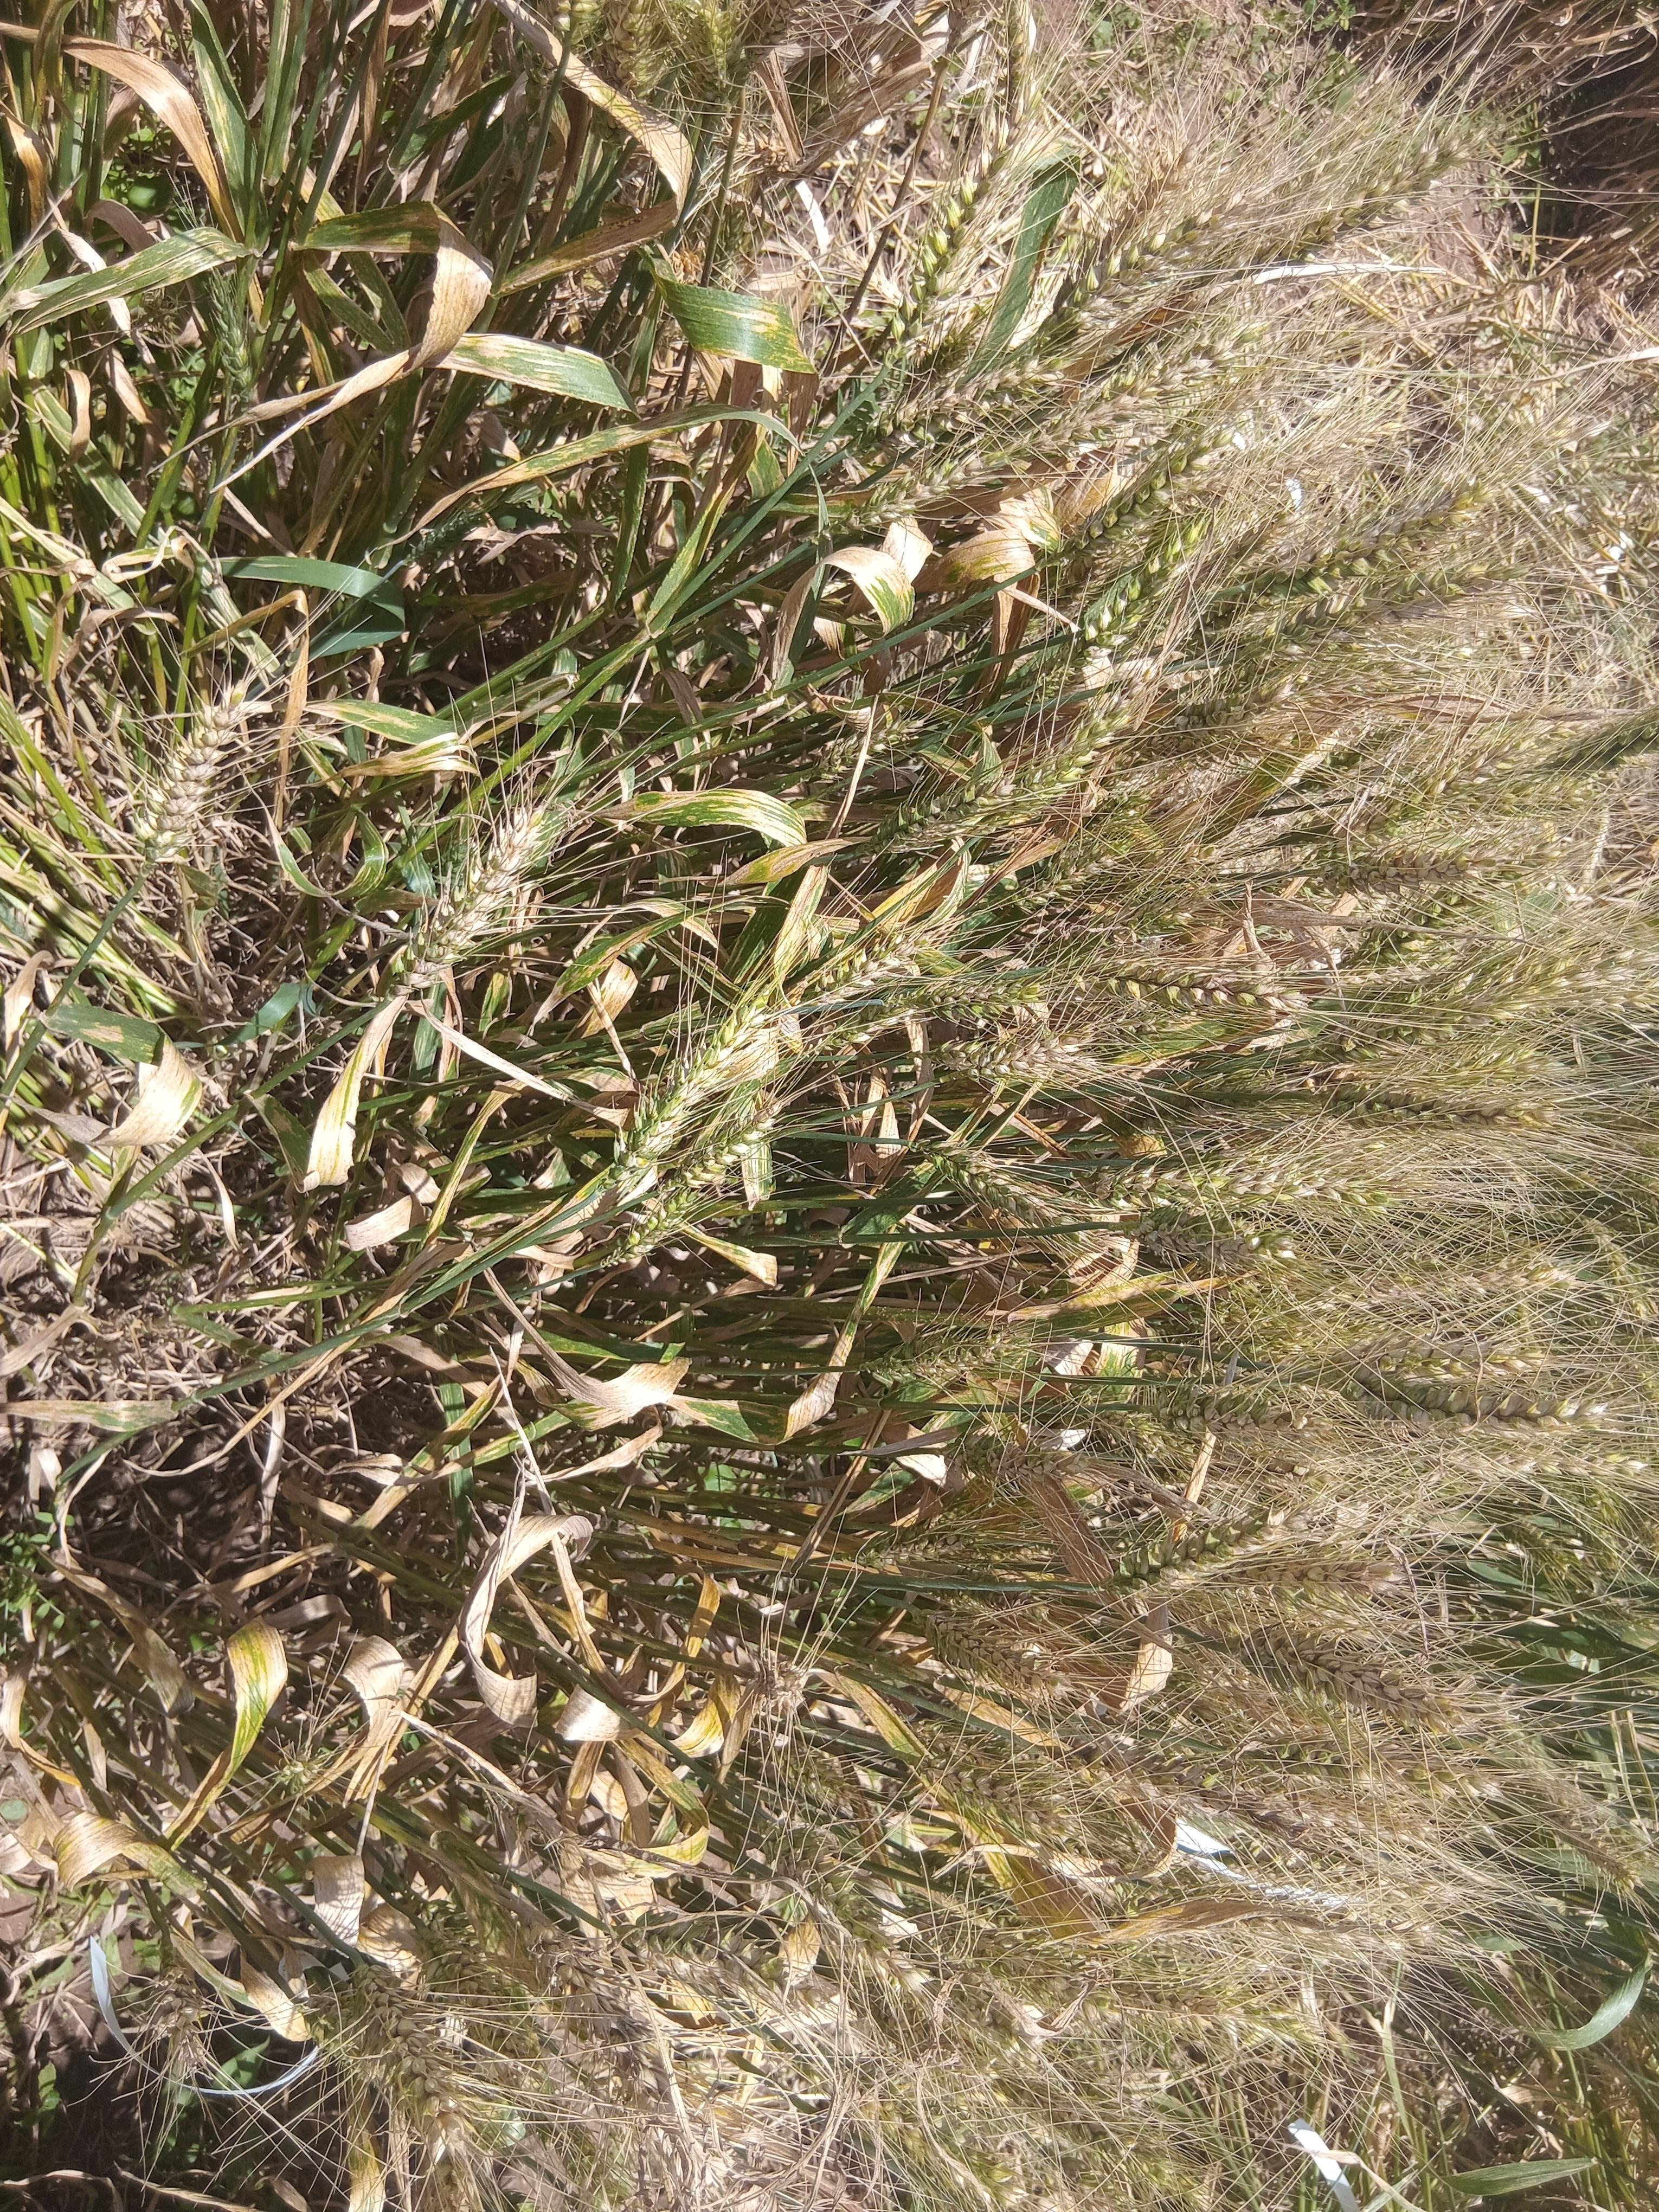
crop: wheat
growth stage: maturity
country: Kenya
